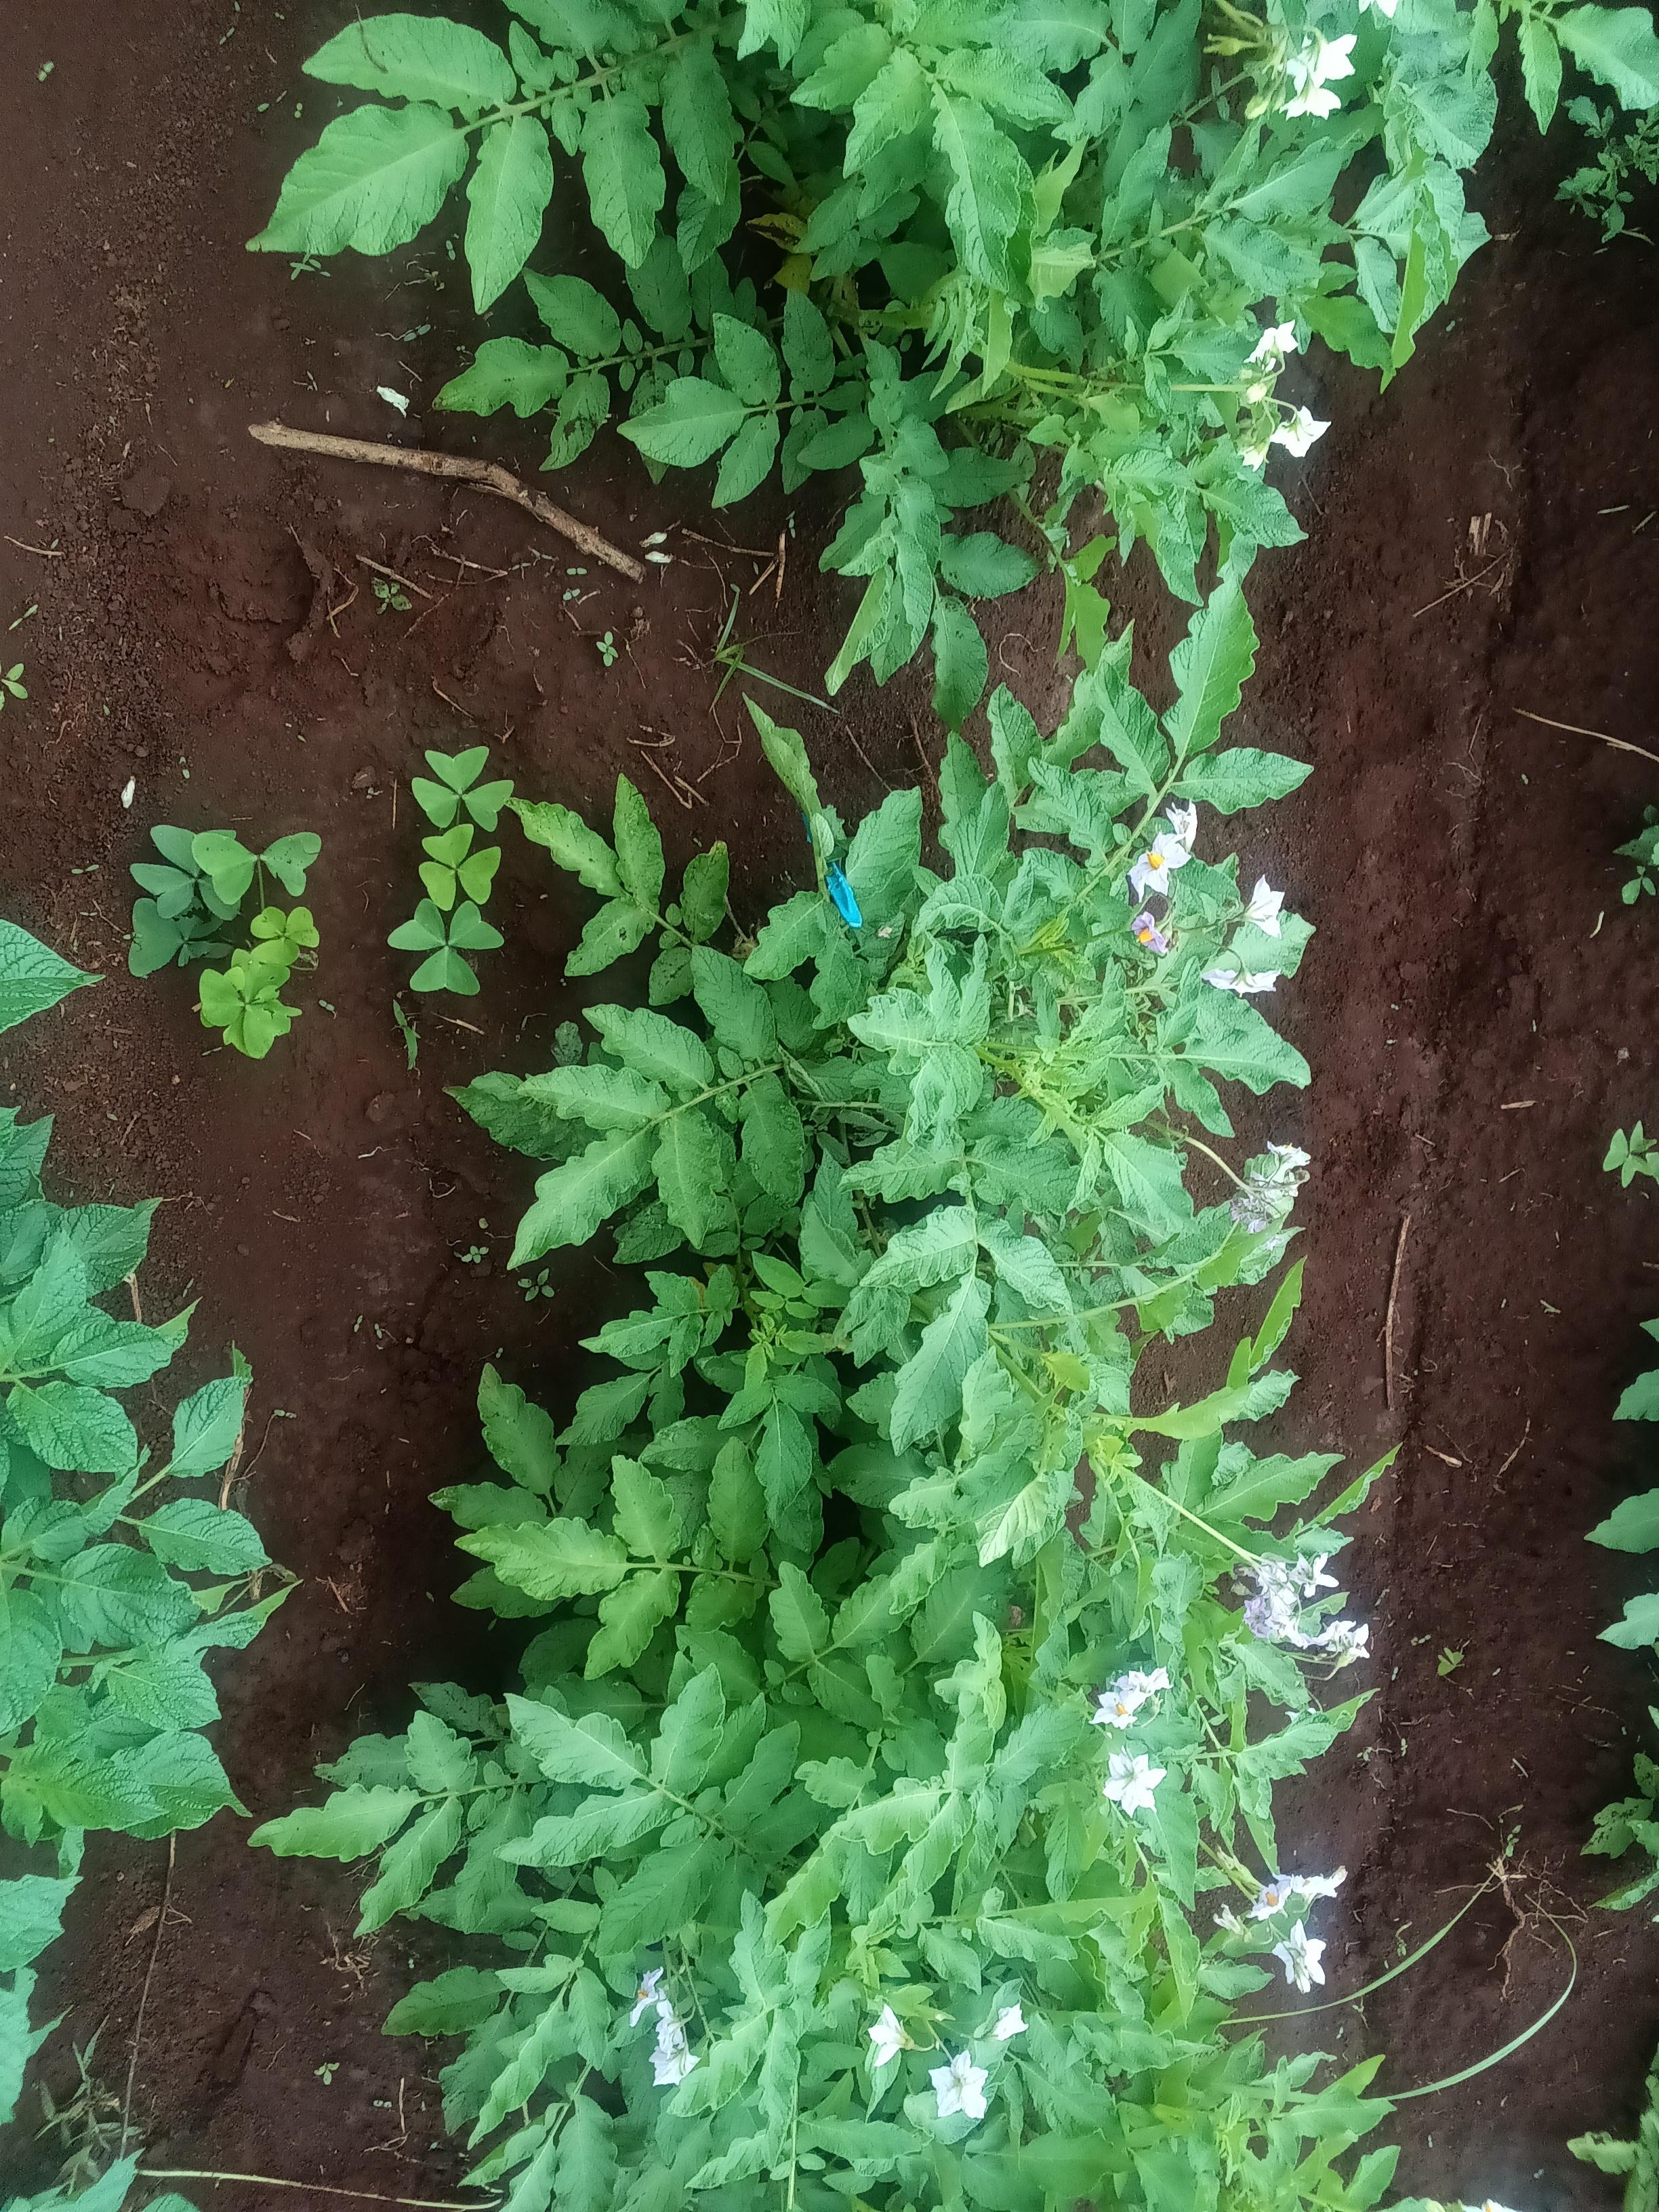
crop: potato
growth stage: flowering
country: Kenya
